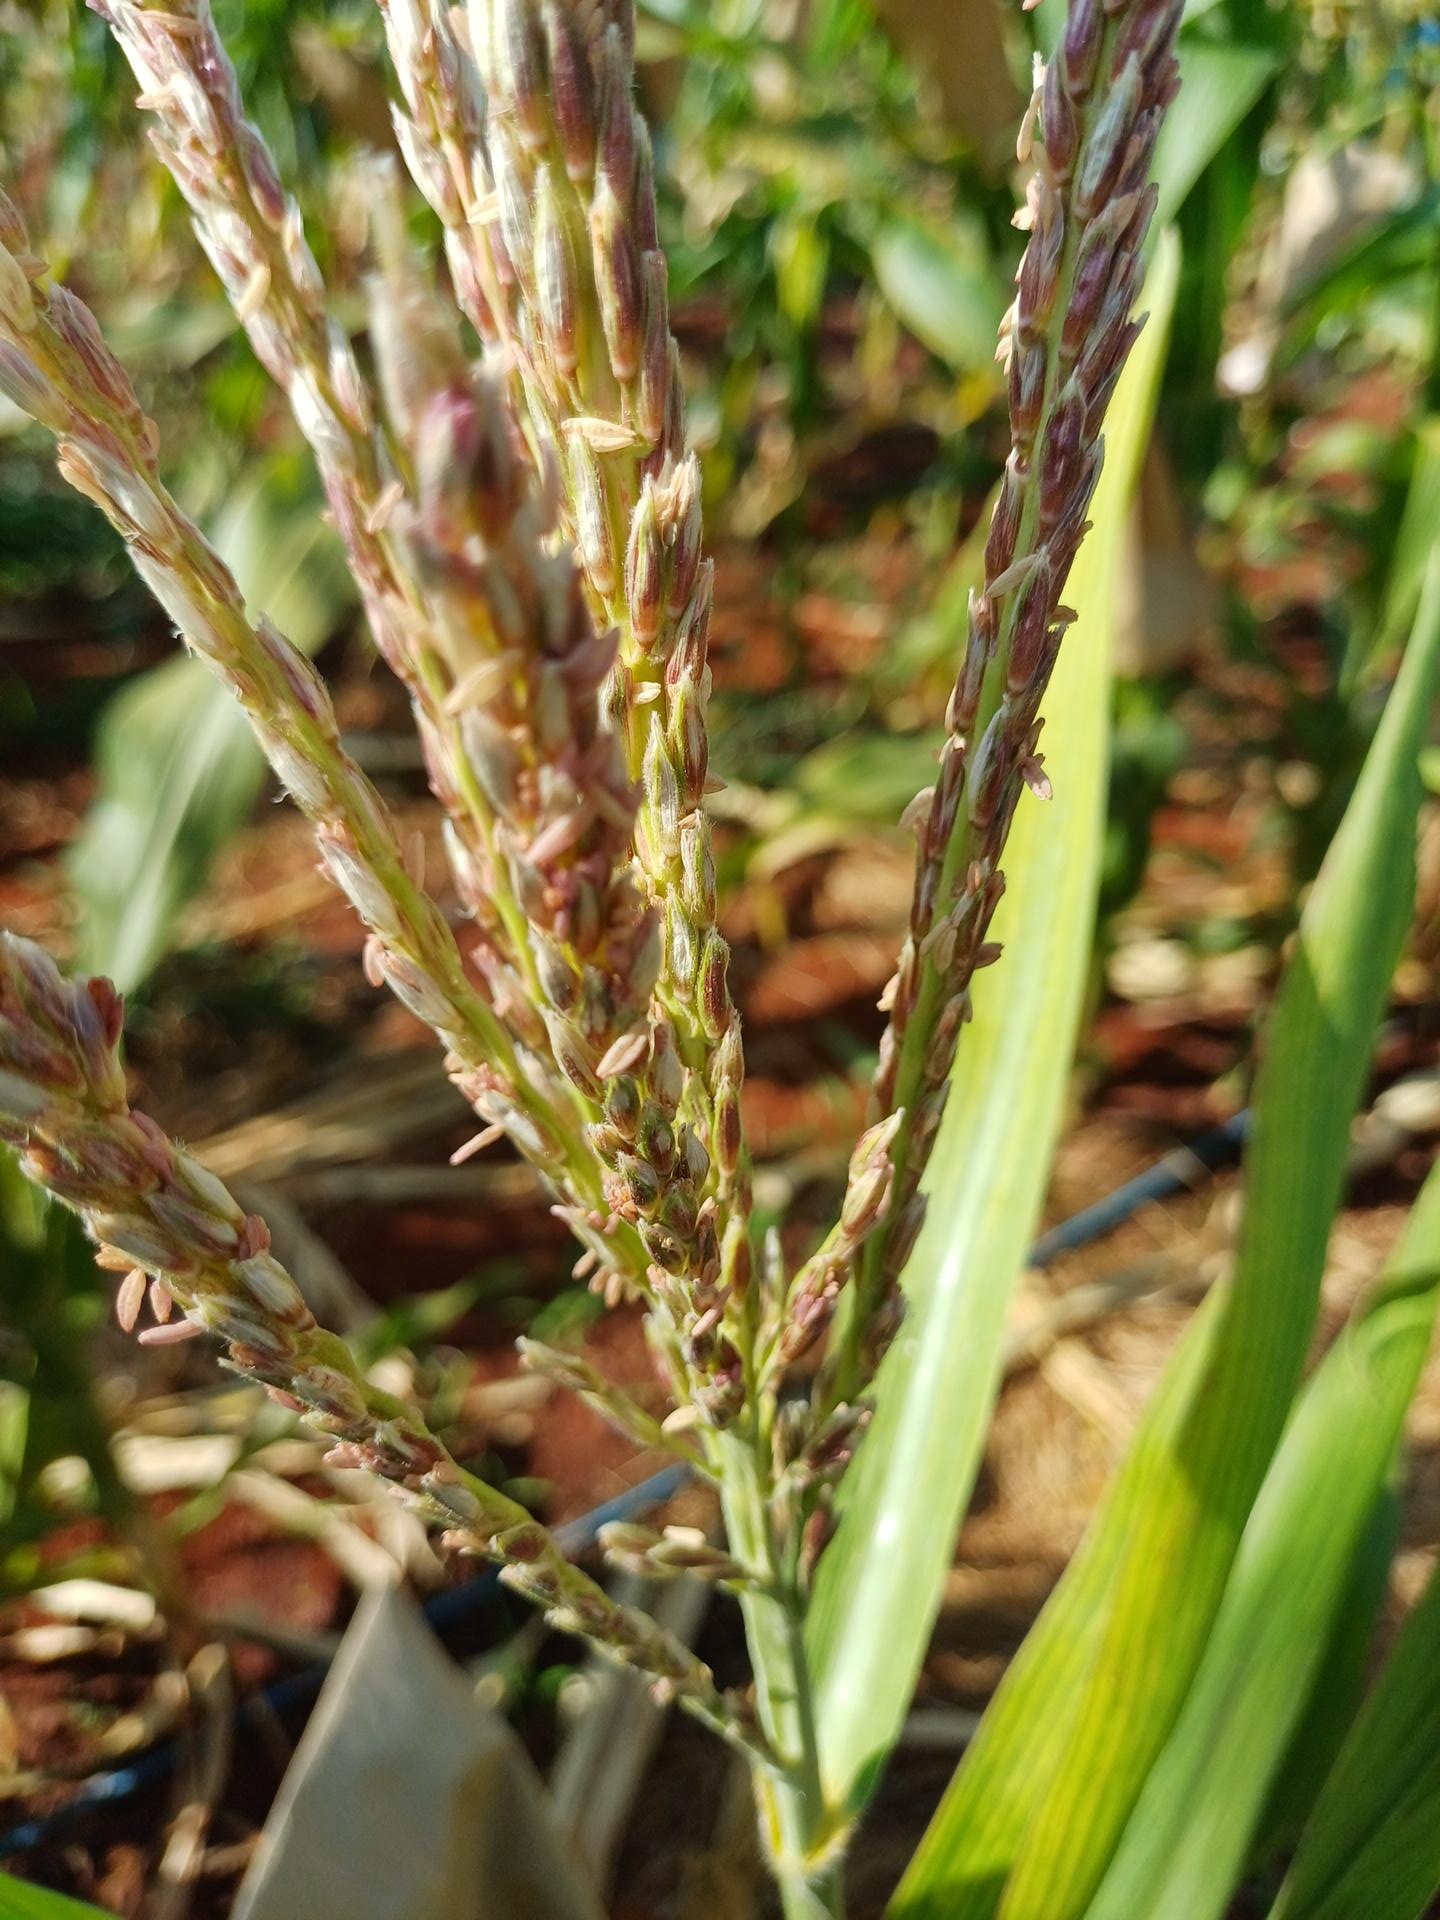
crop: maize
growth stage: flowering
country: Kenya
